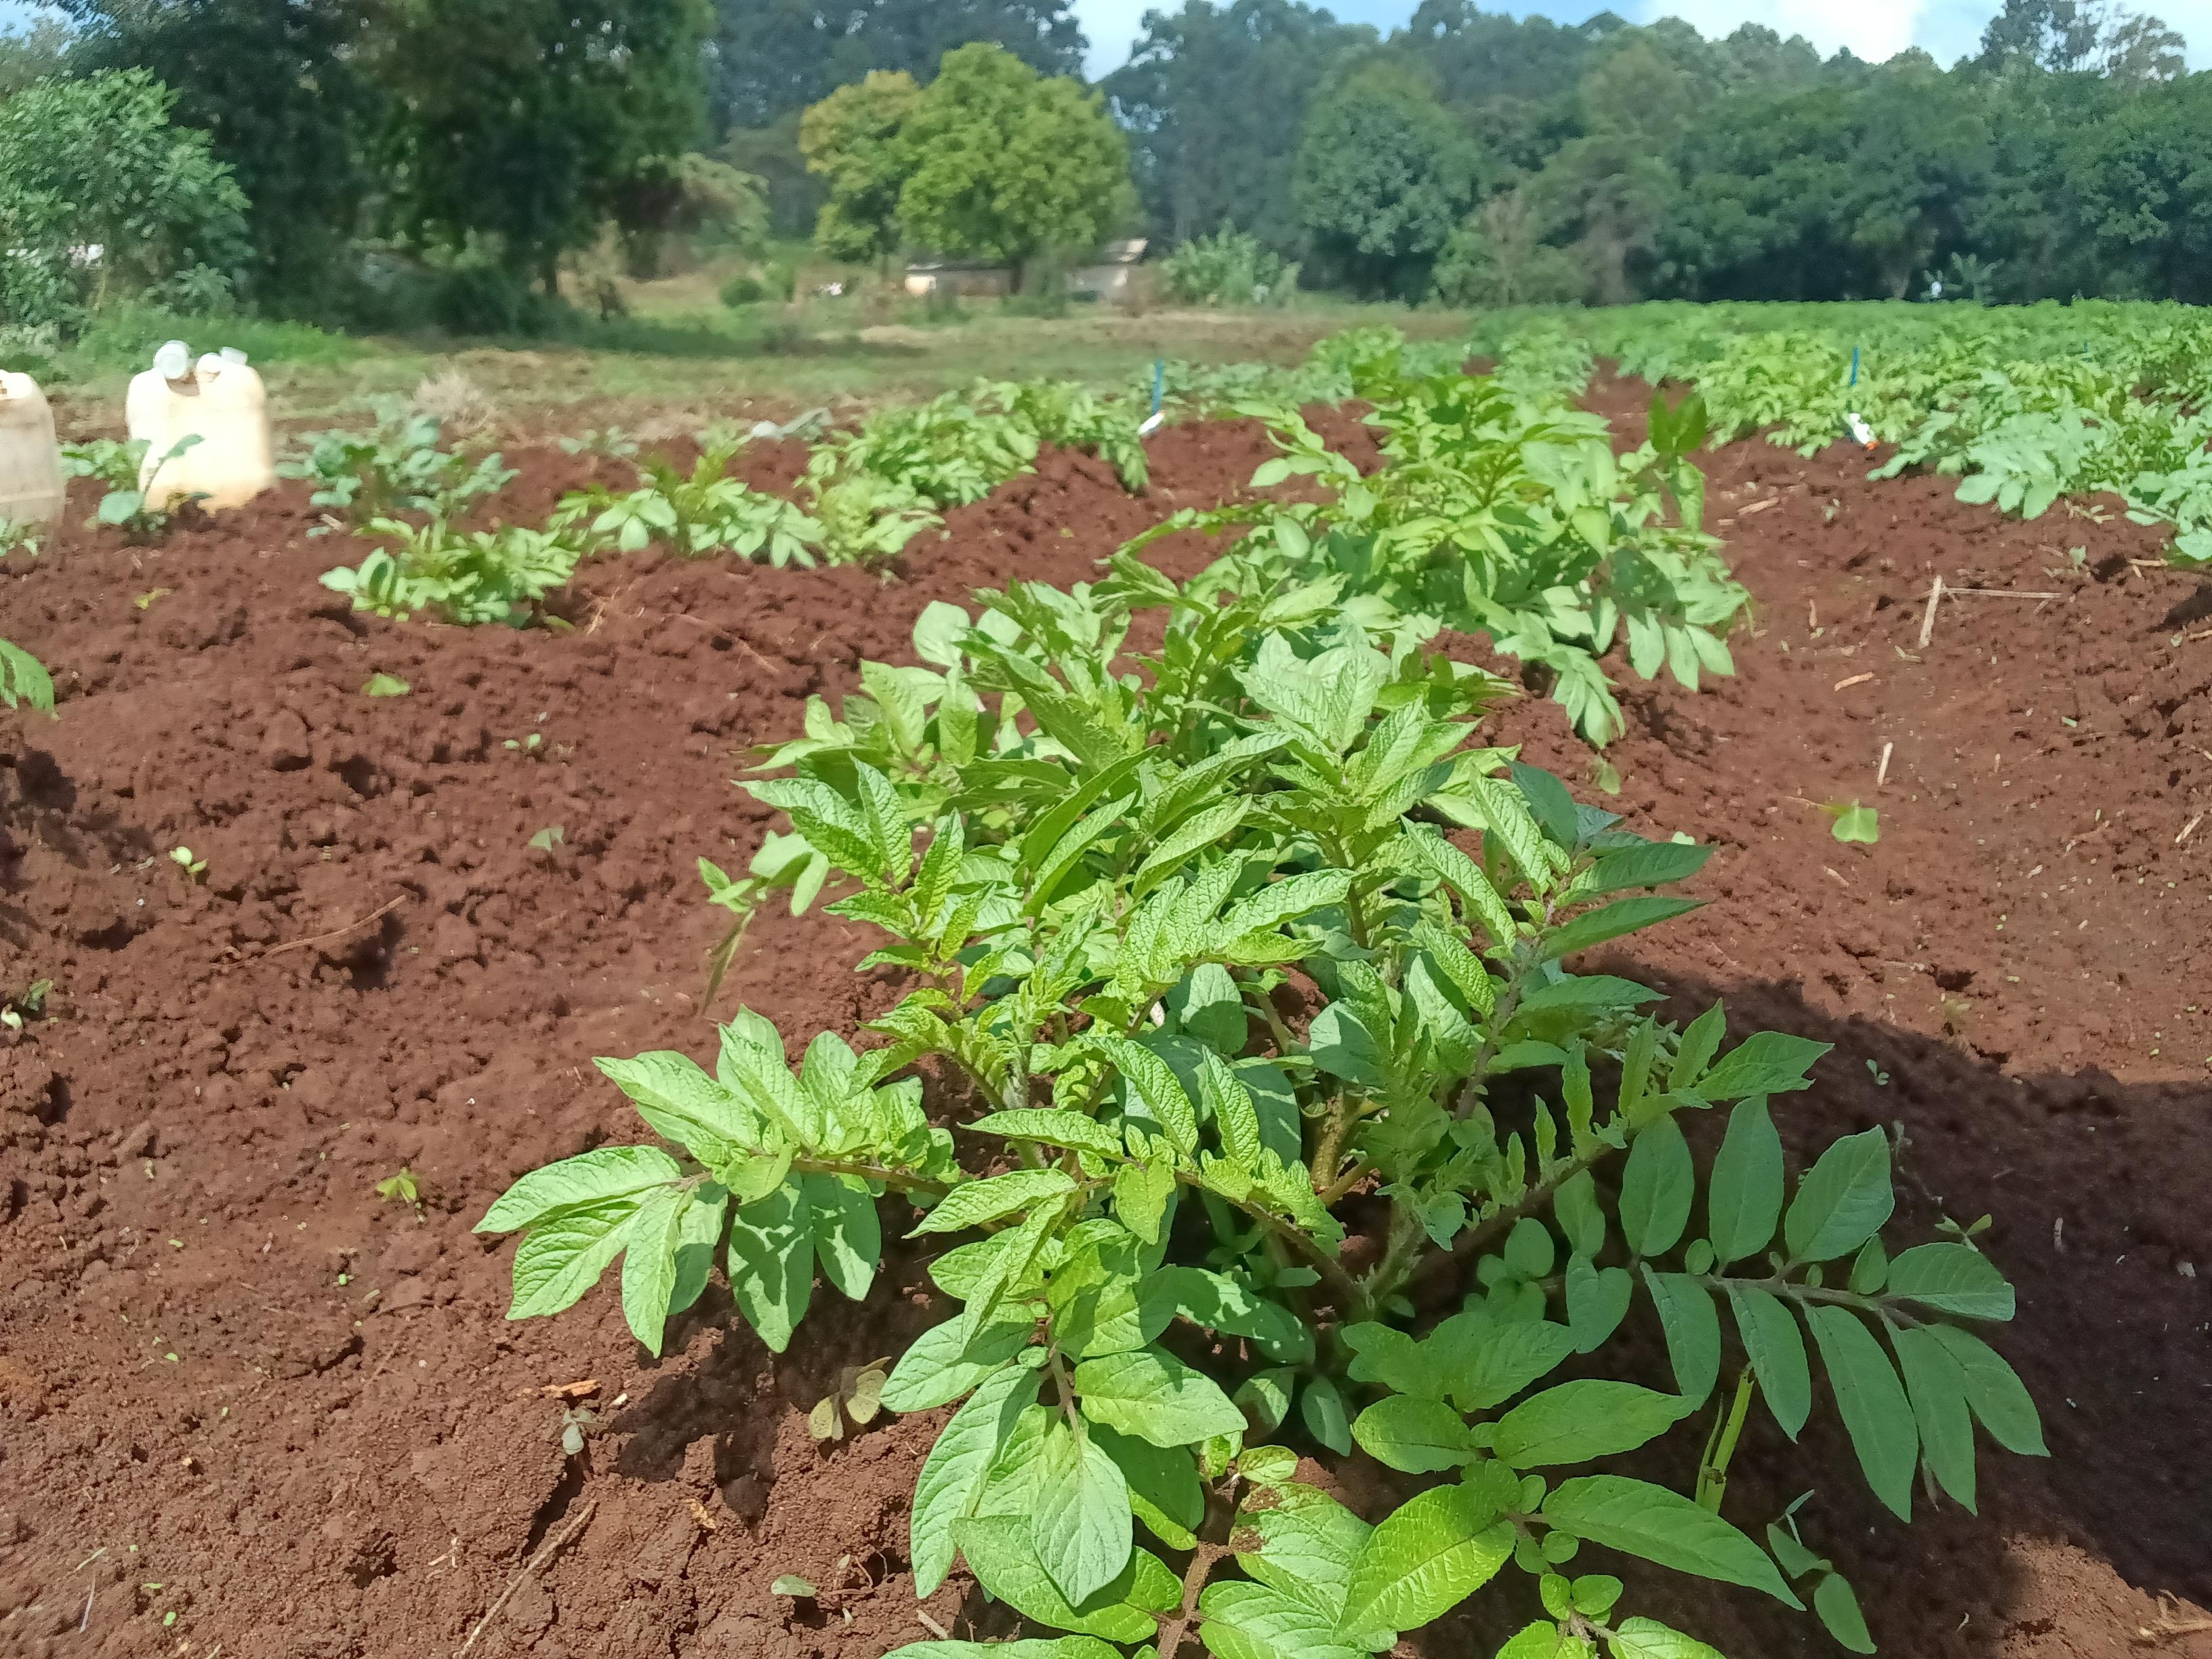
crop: potato
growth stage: vegetative
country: Kenya
